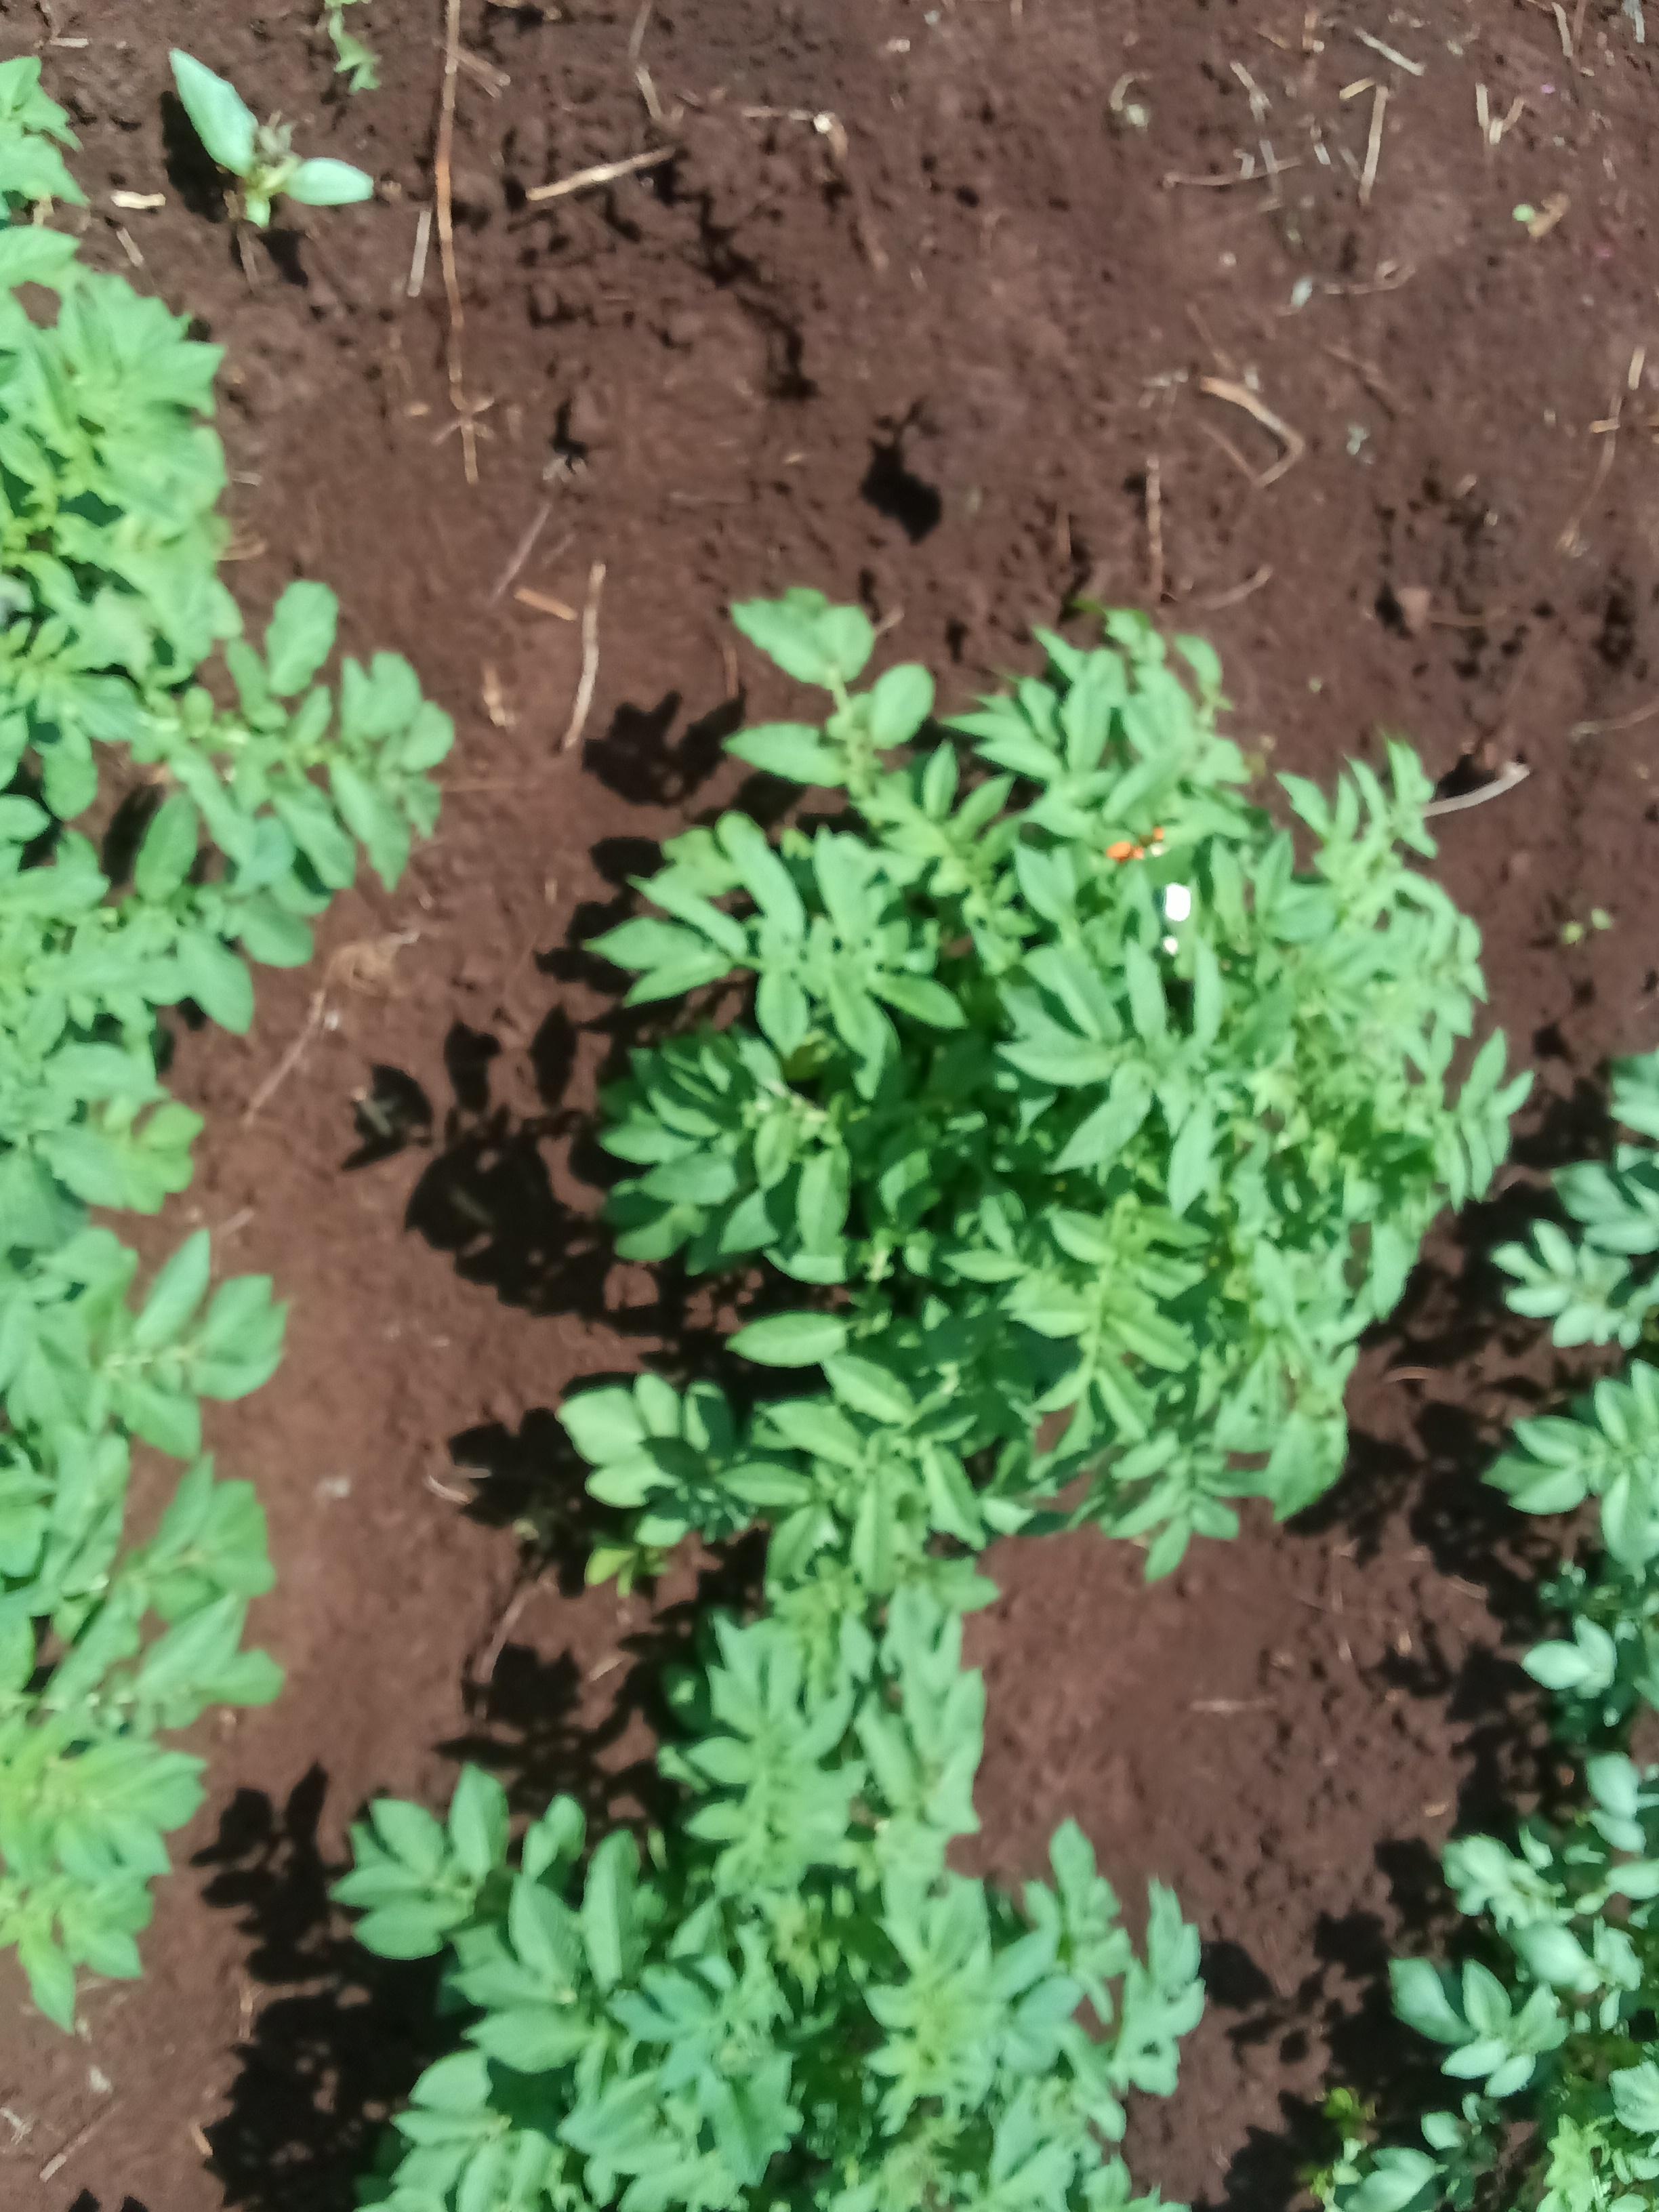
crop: potato
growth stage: vegetative
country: Kenya
